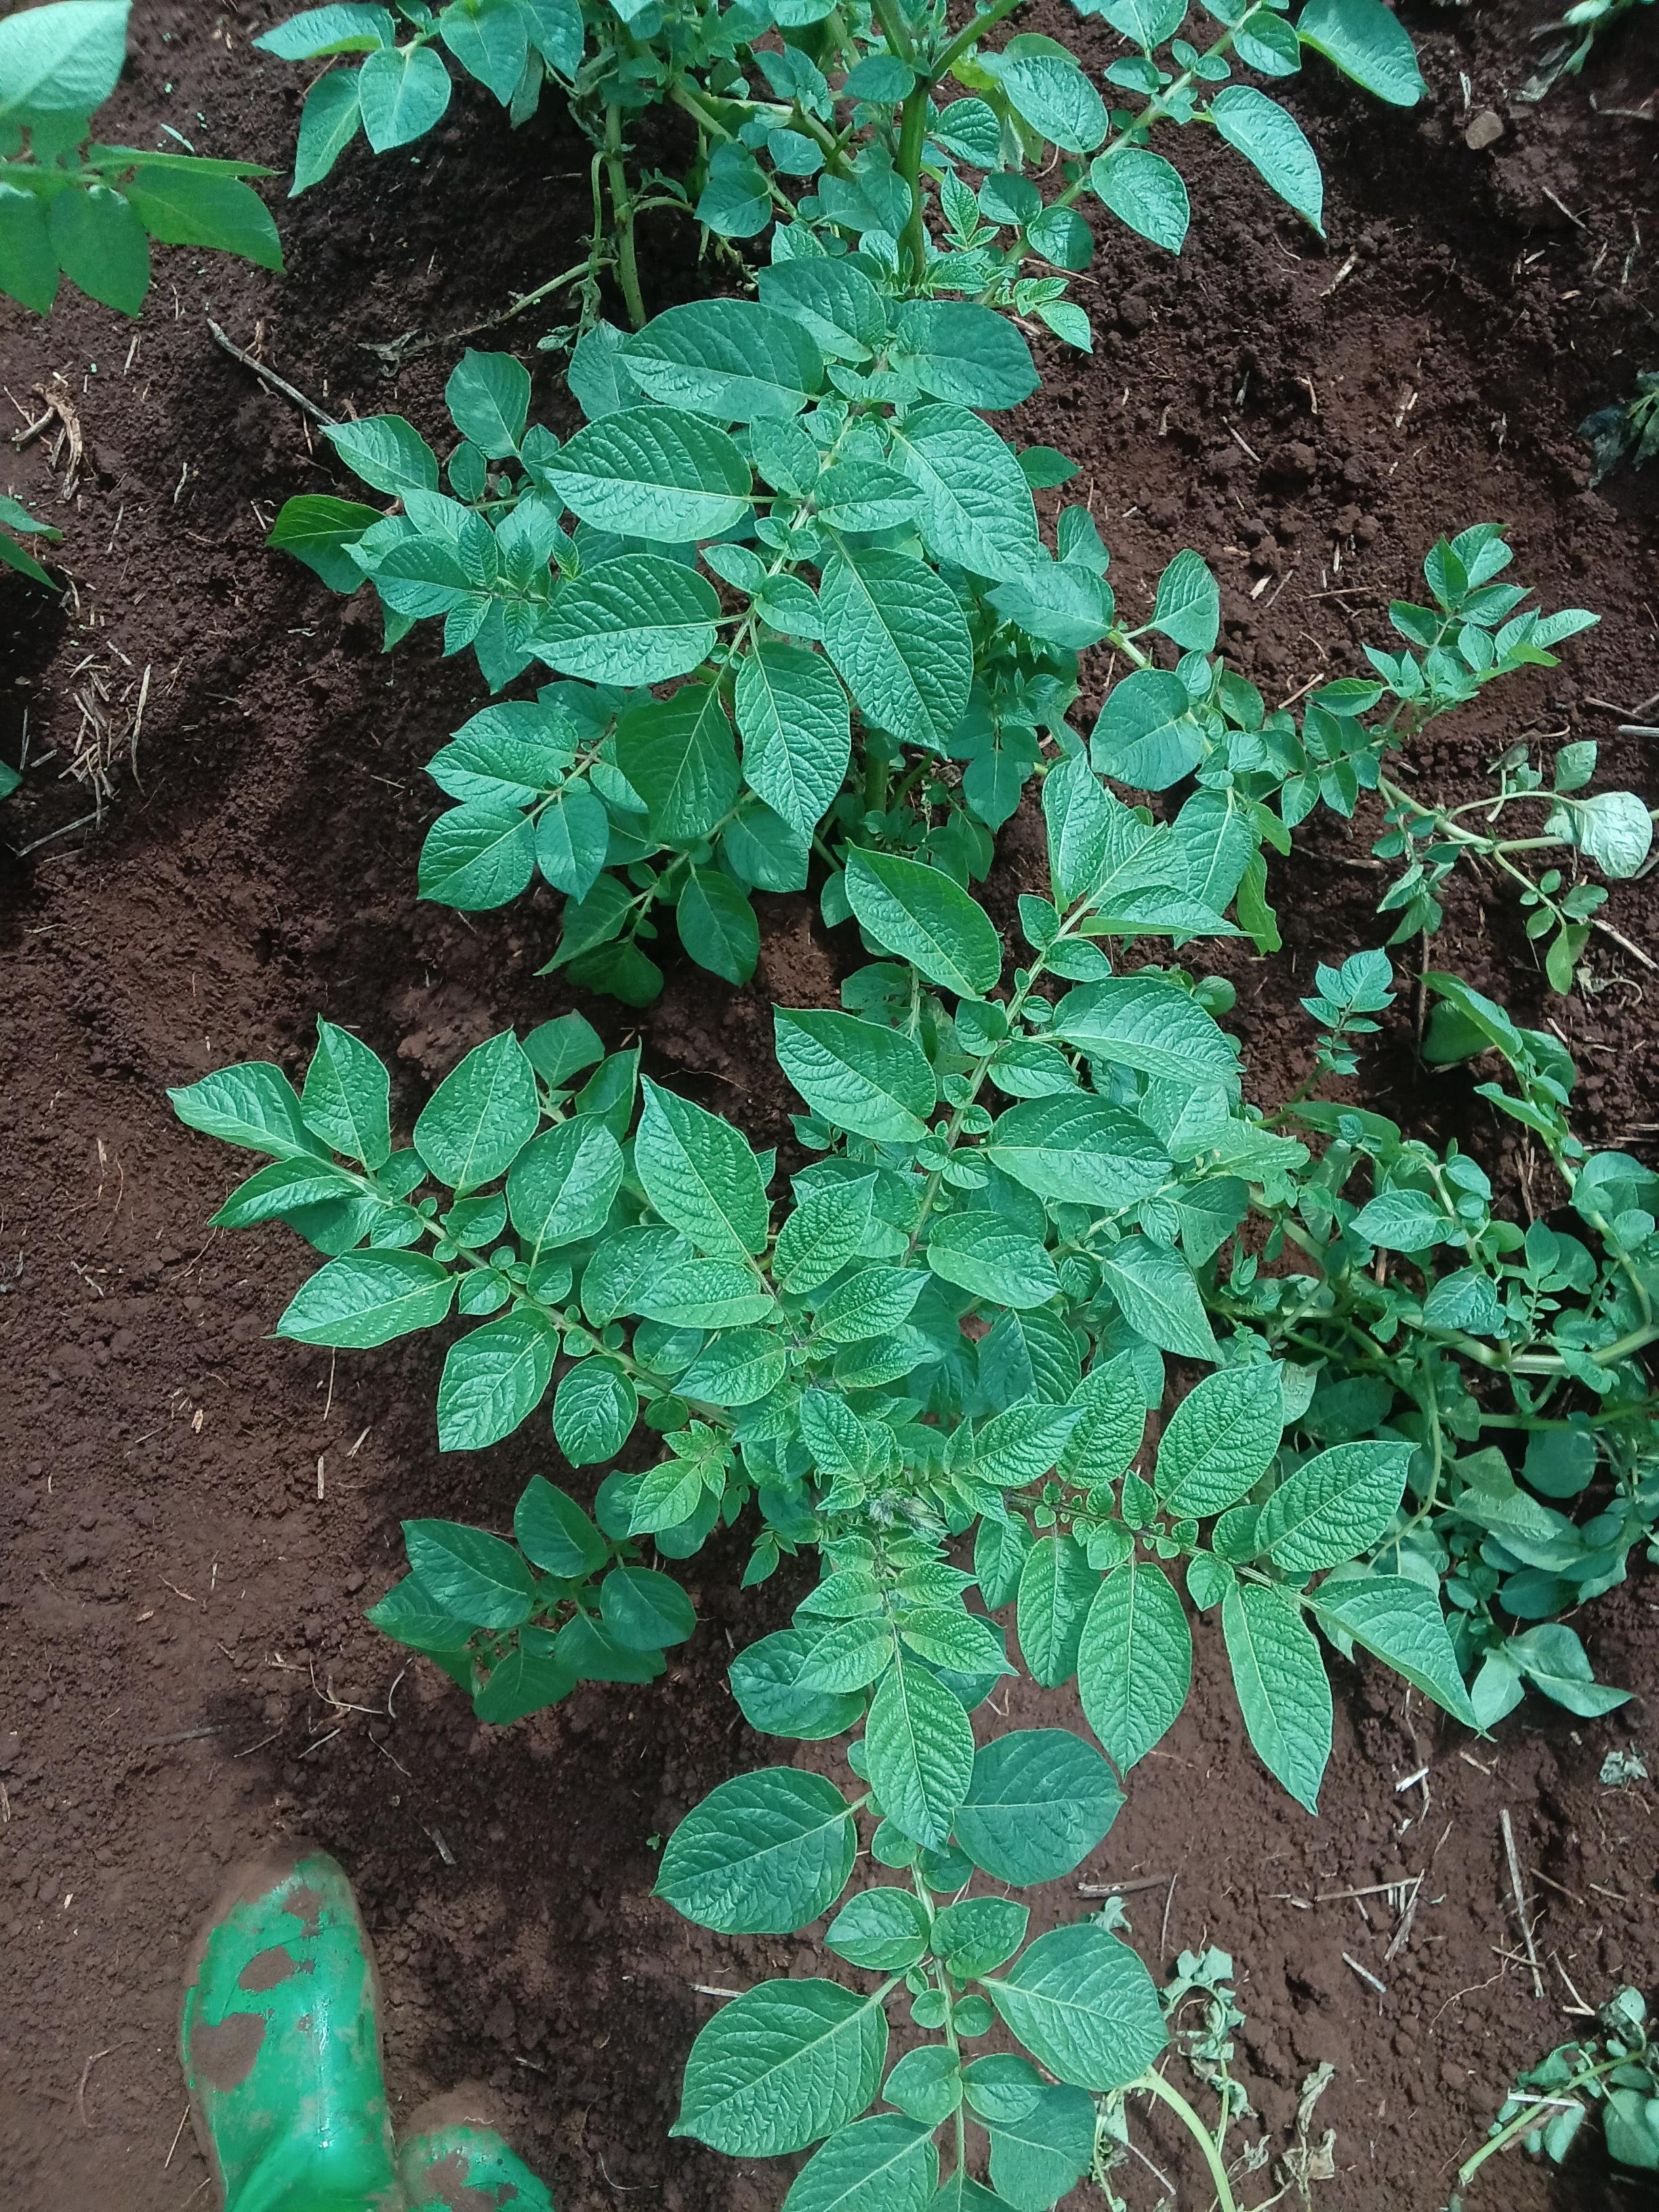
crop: potato
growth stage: vegetative
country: Kenya
